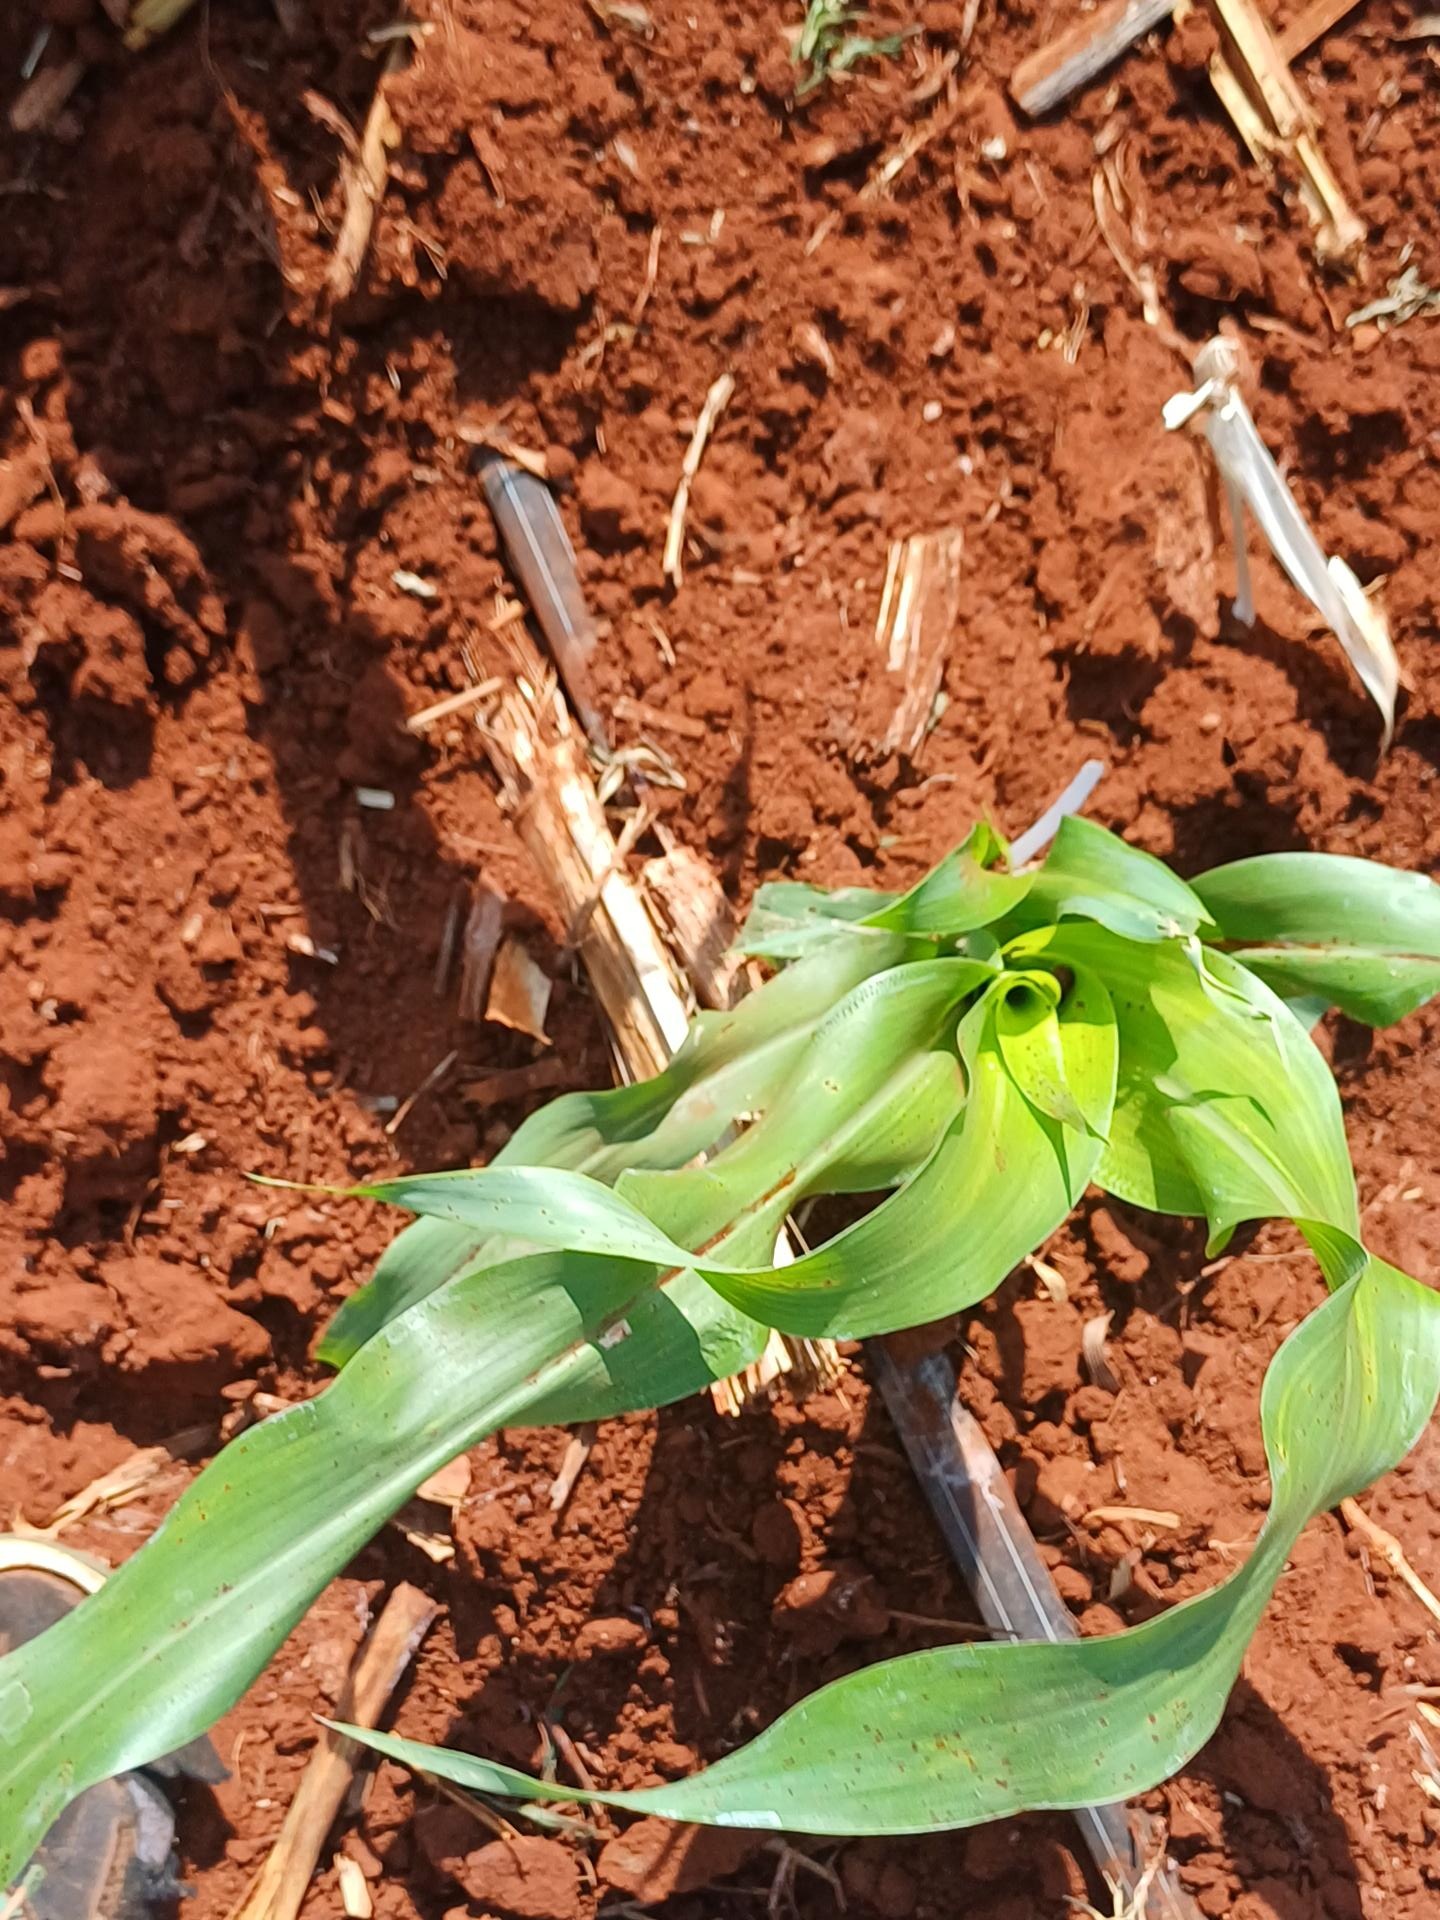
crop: sorghum
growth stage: vegetative
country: Kenya
